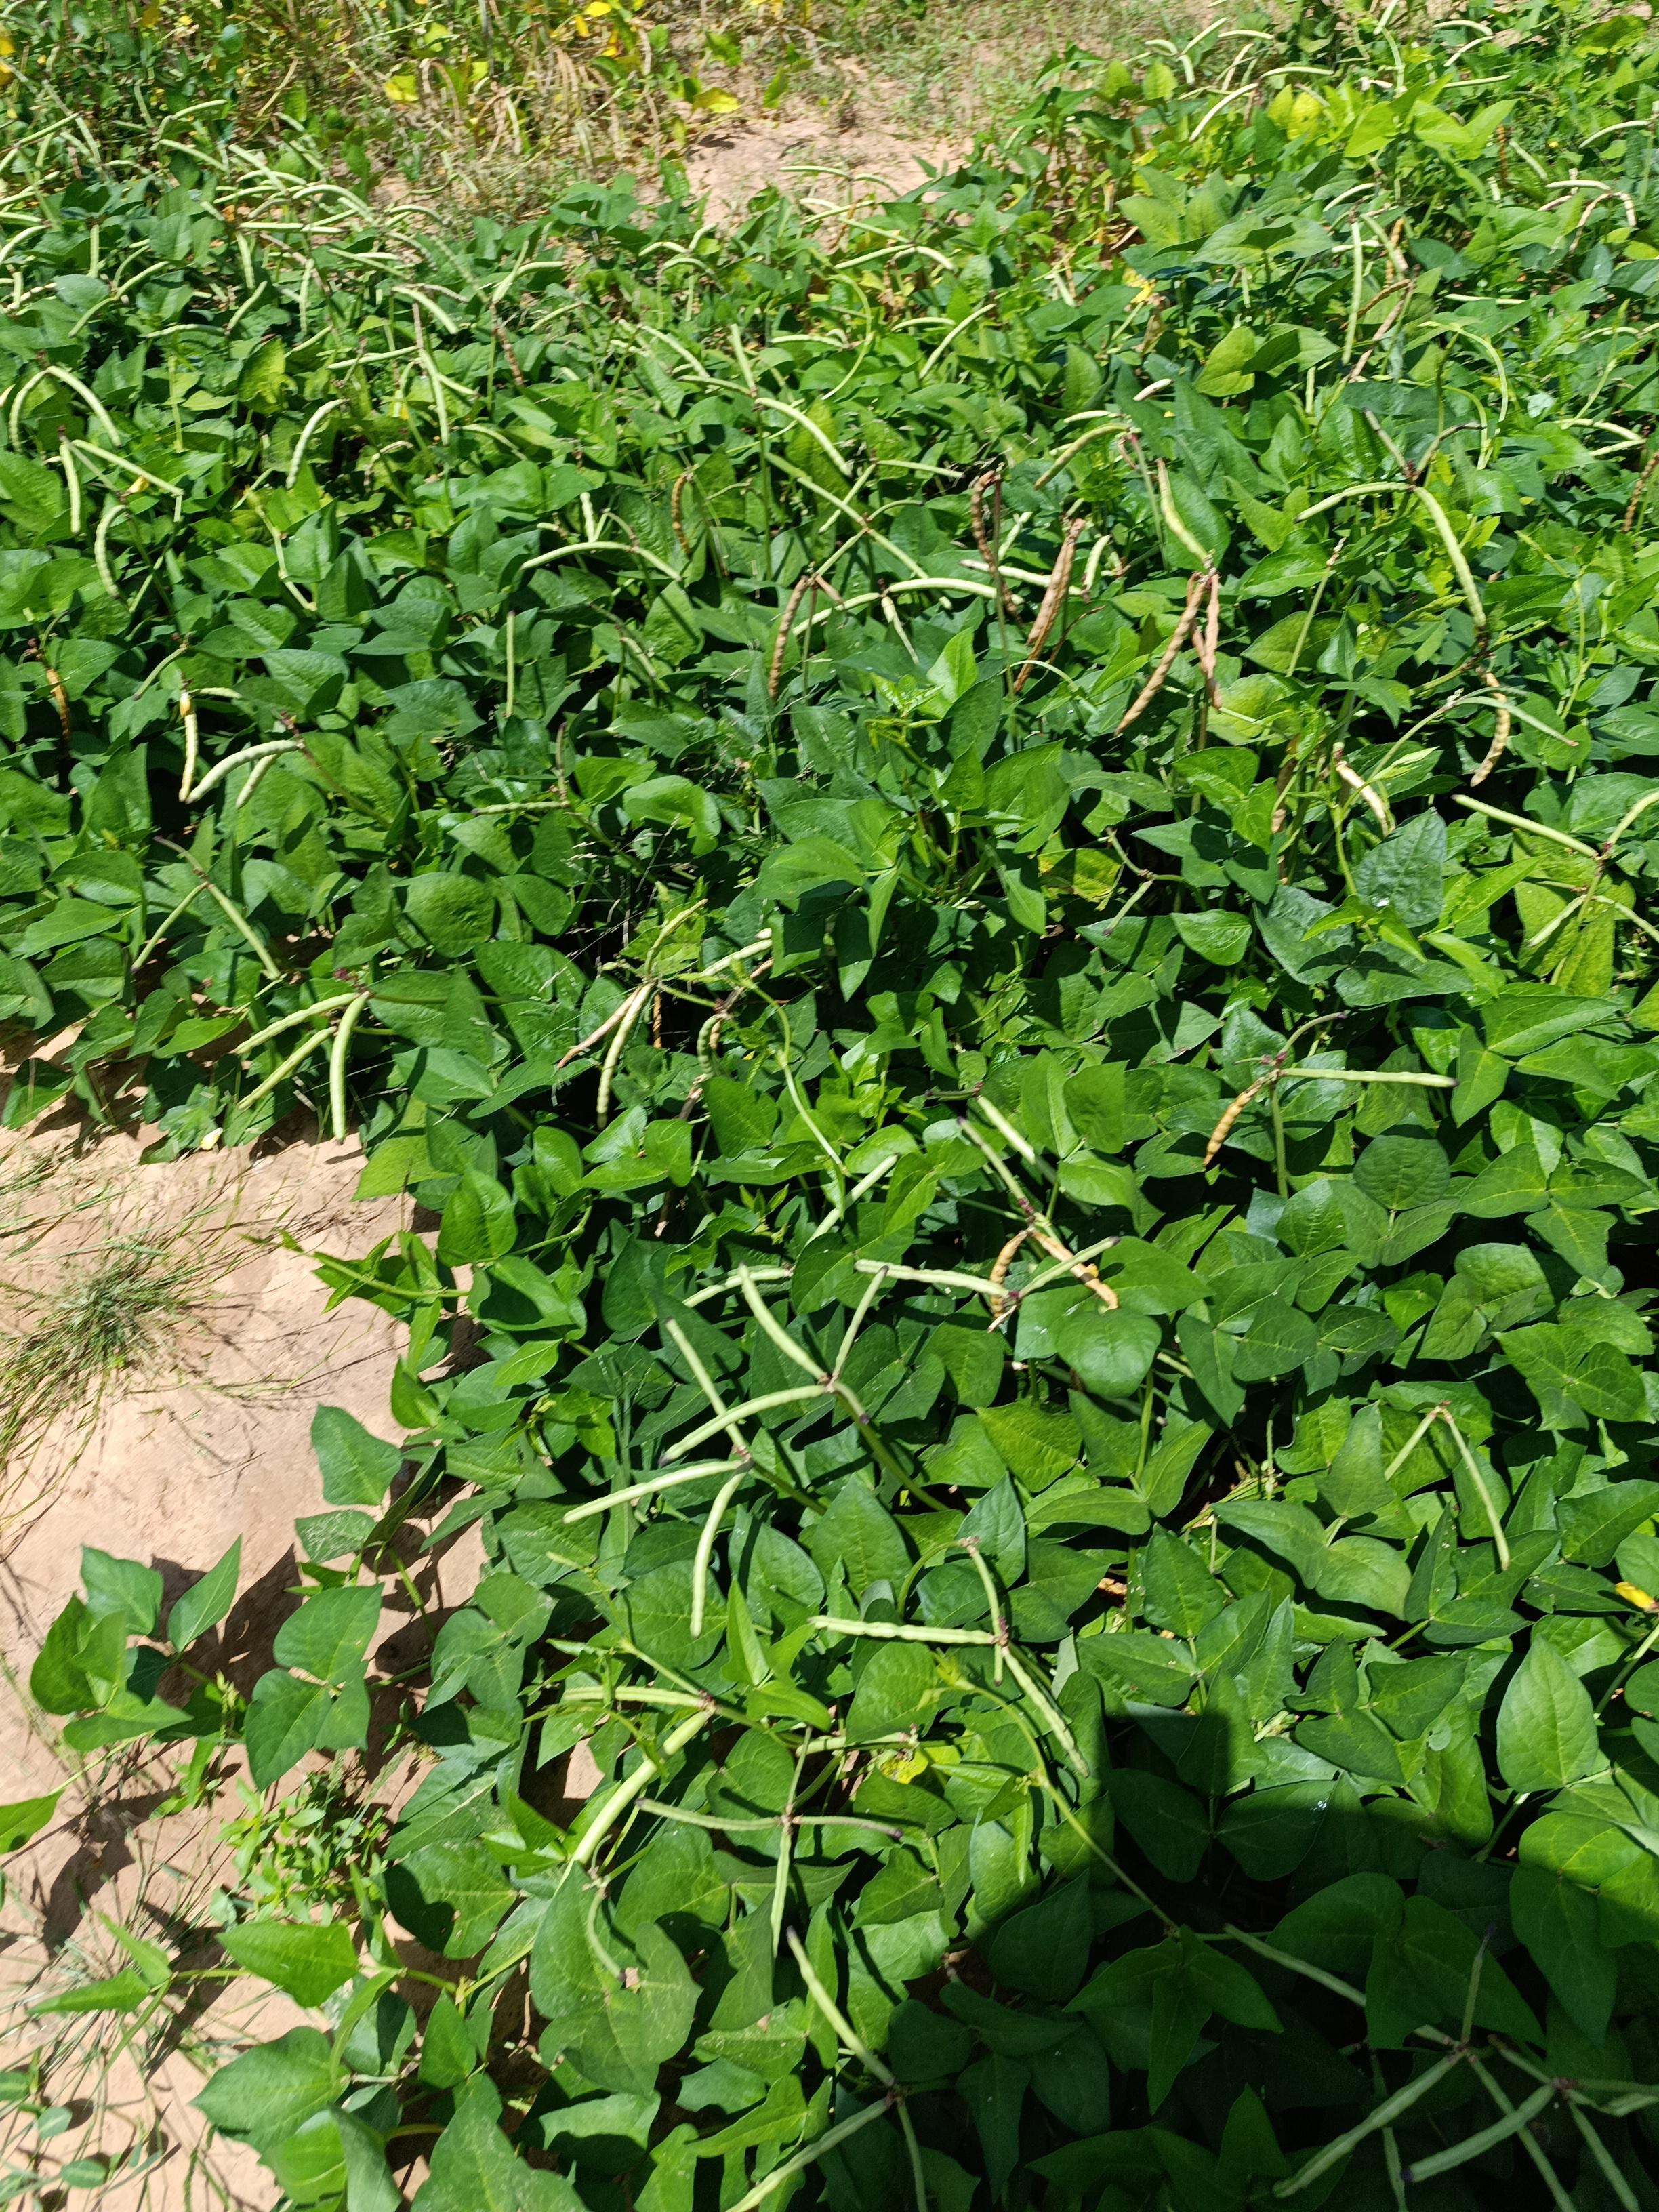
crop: cowpea
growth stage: maturity
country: Nigeria
